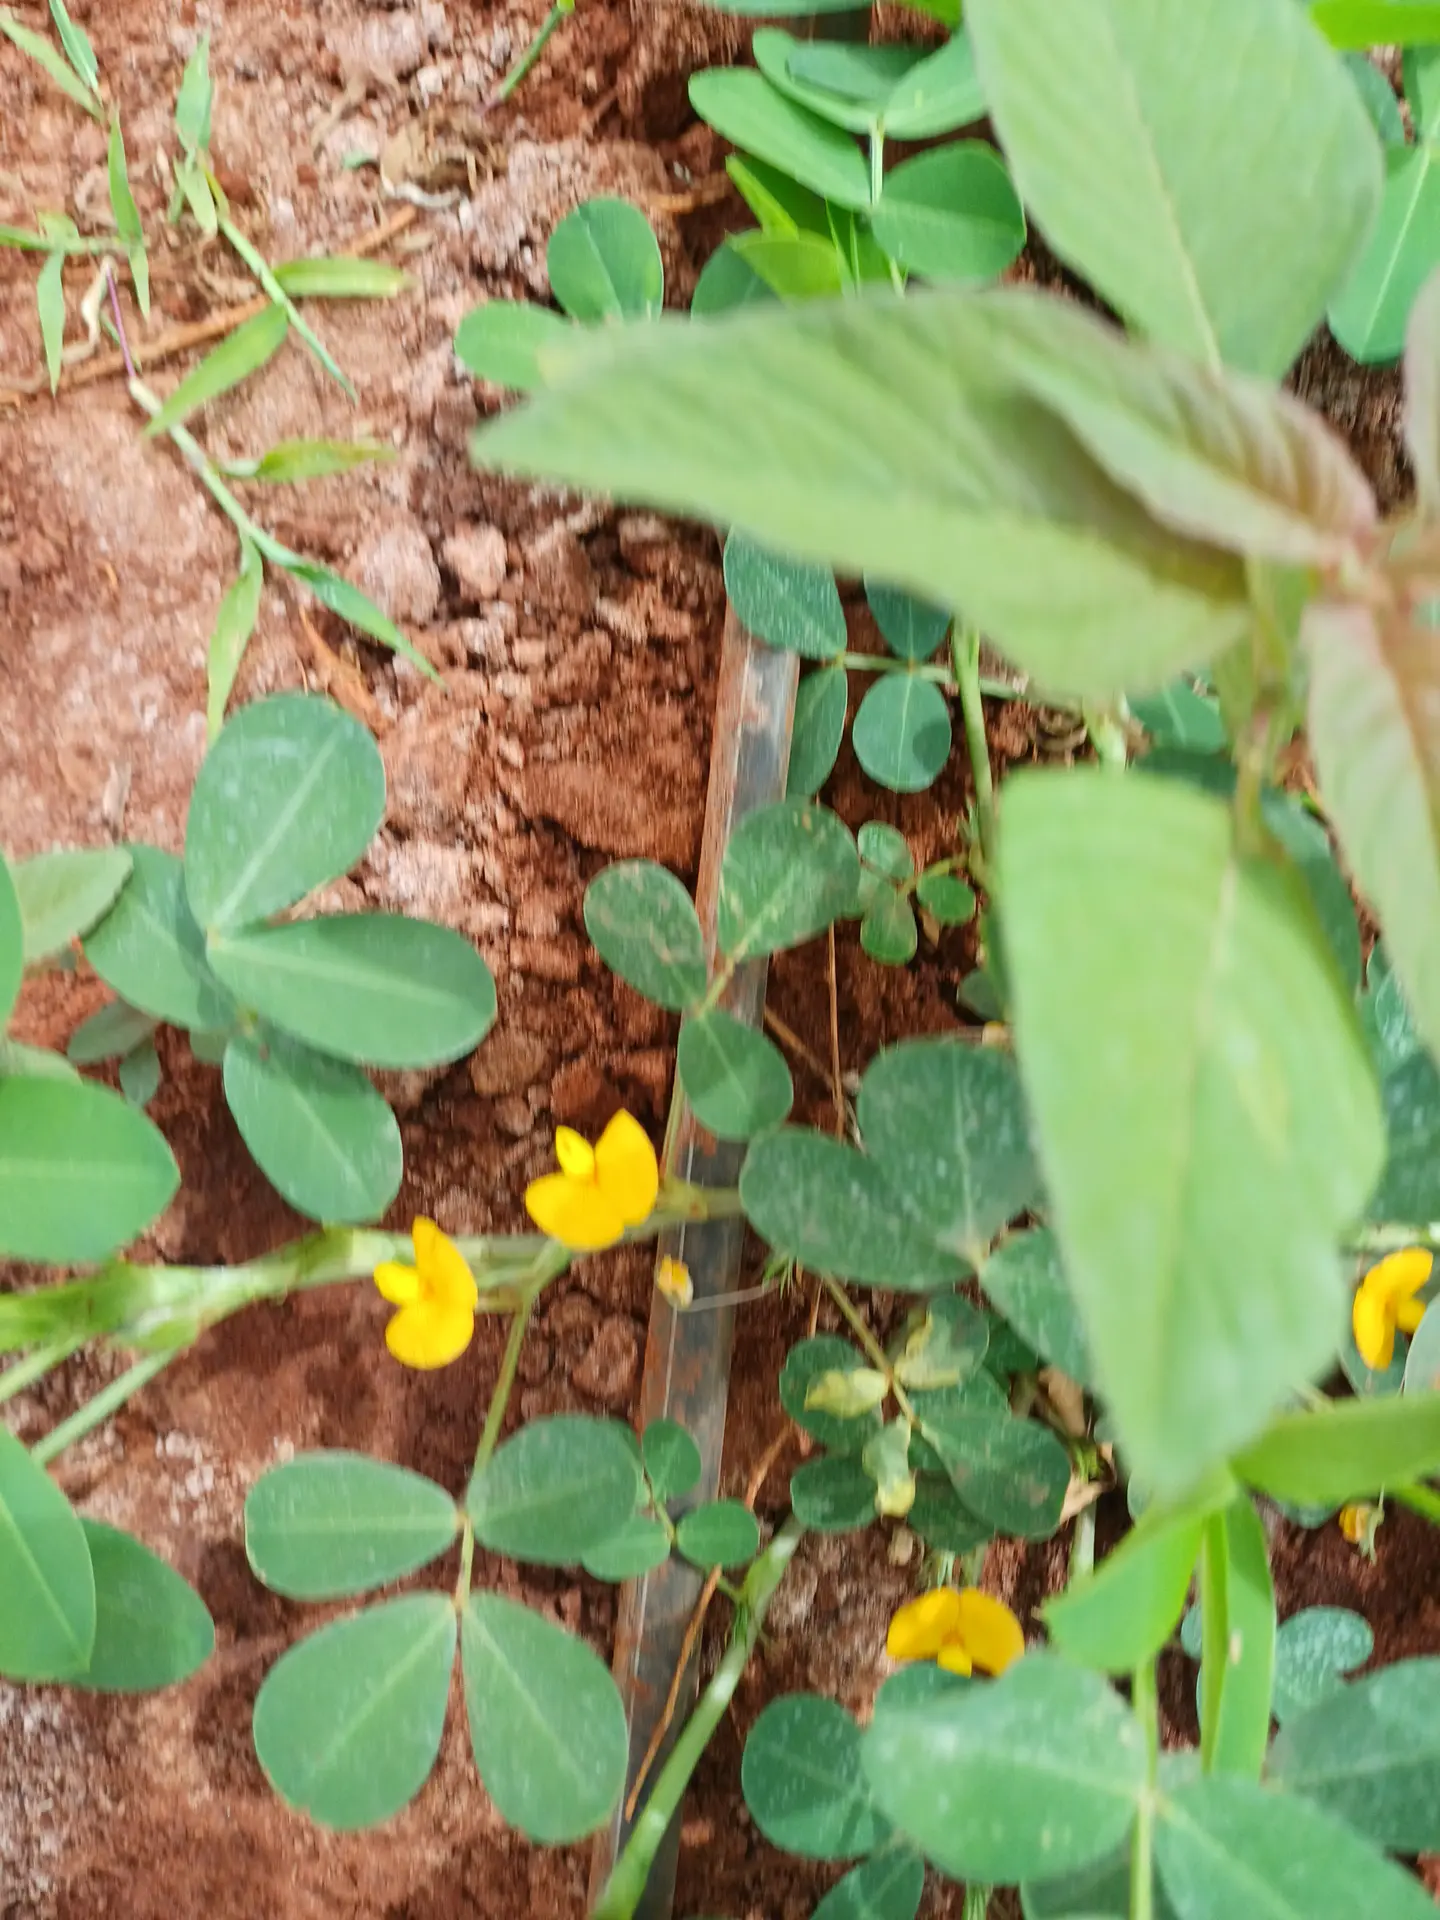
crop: groundnut
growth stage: flowering
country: Kenya
